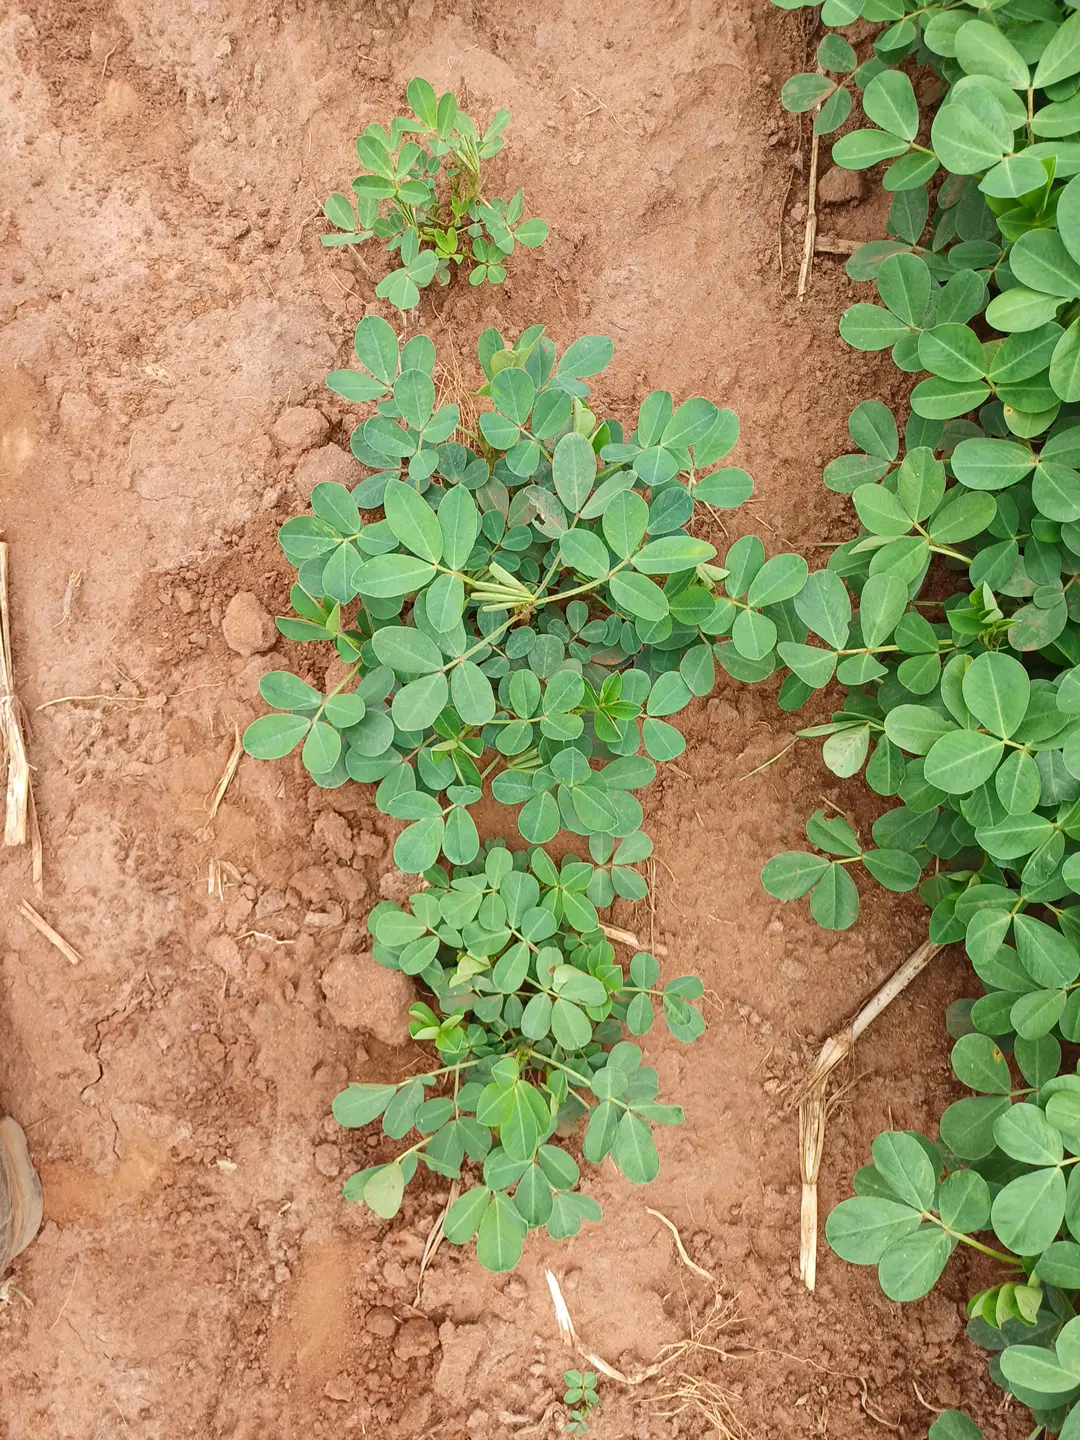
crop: groundnut
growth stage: flowering
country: Kenya
